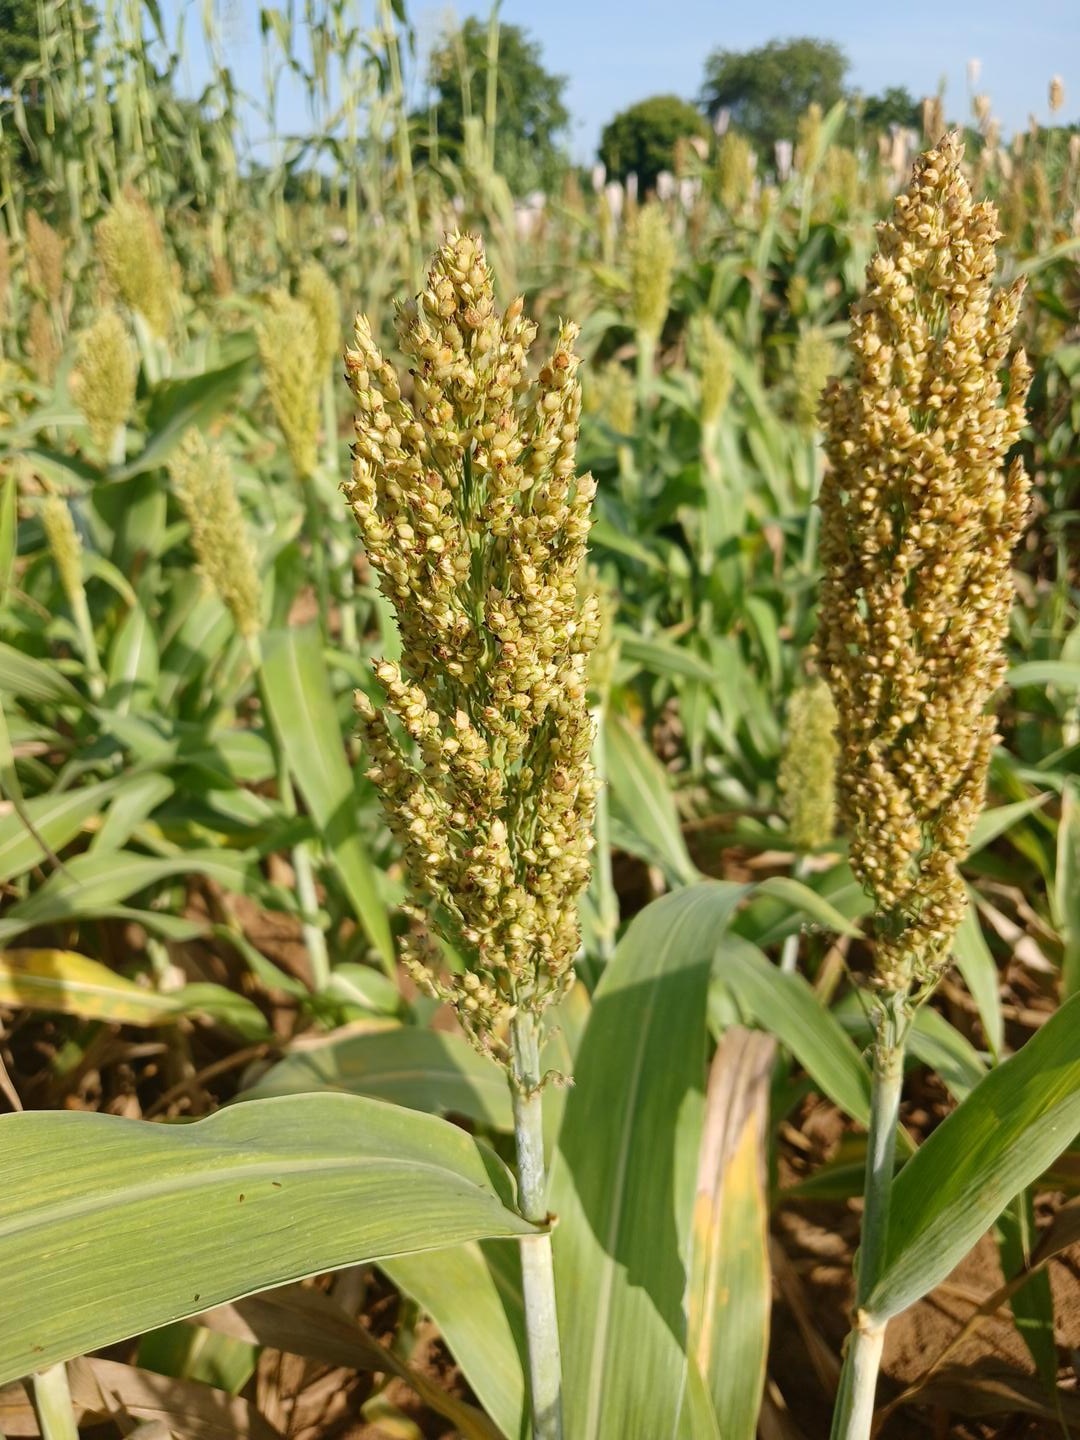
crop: sorghum
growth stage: filling grain
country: Senegal
